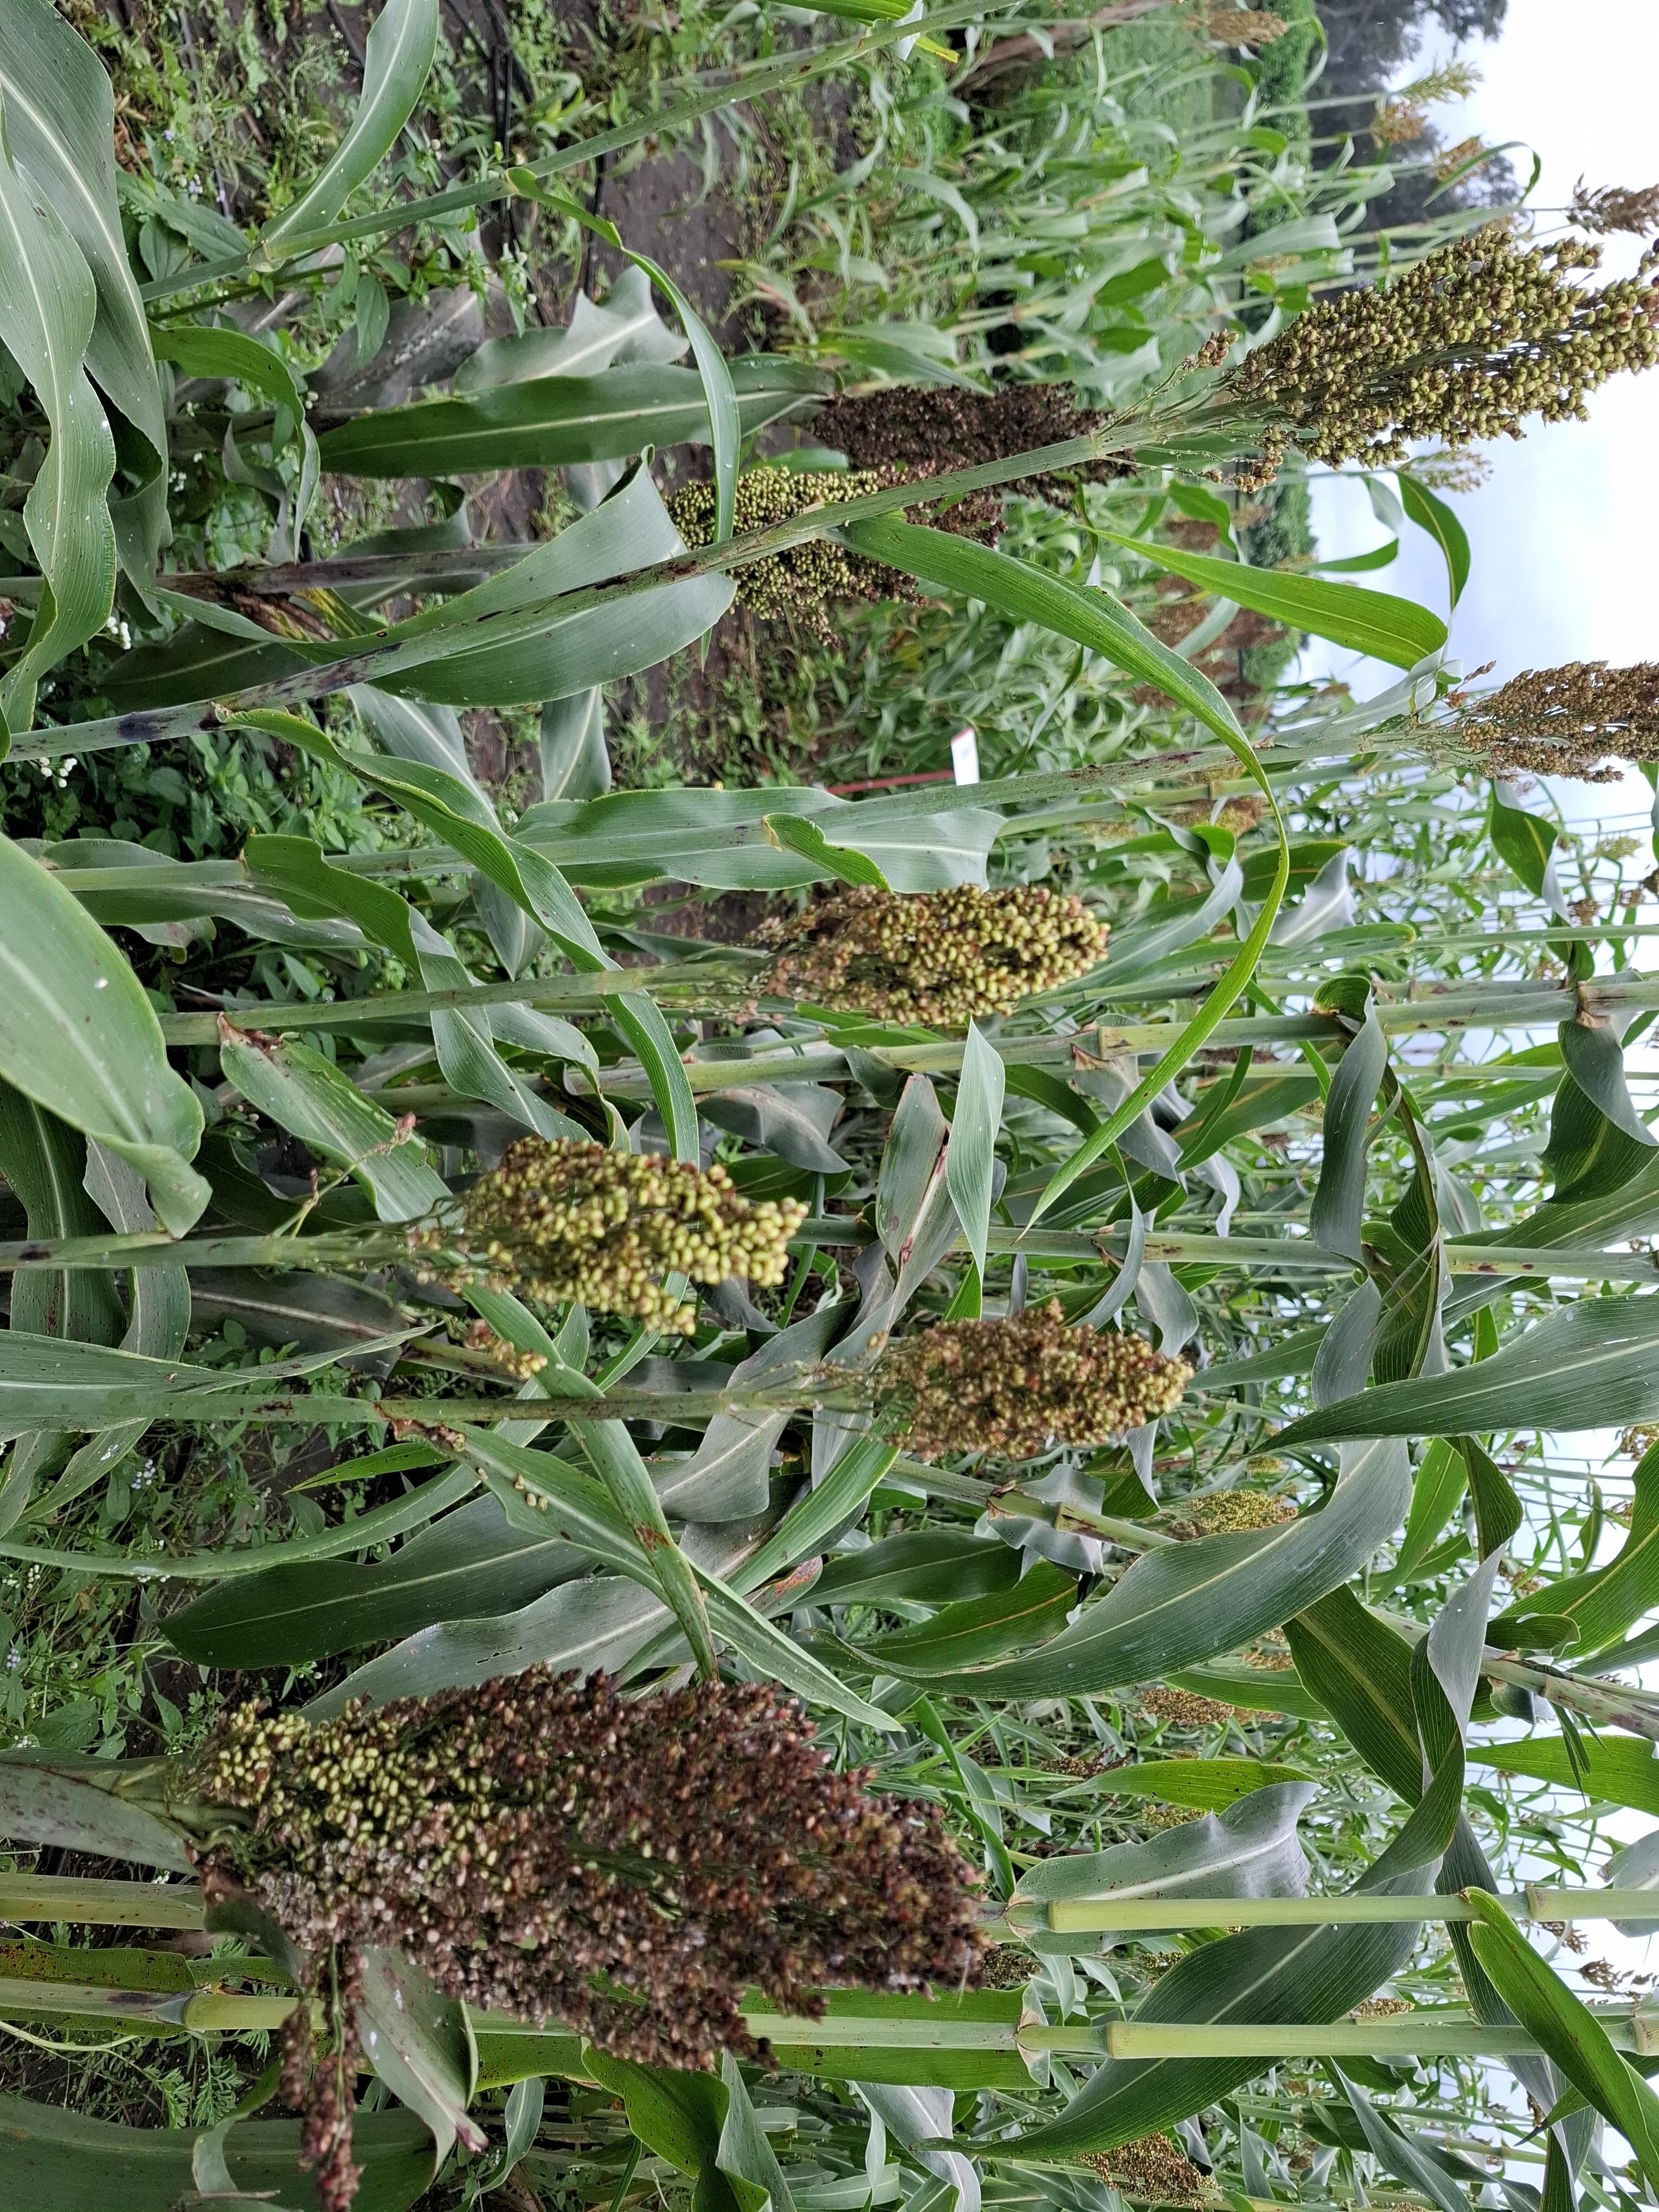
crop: sorghum
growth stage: filling grain
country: Tanzania
